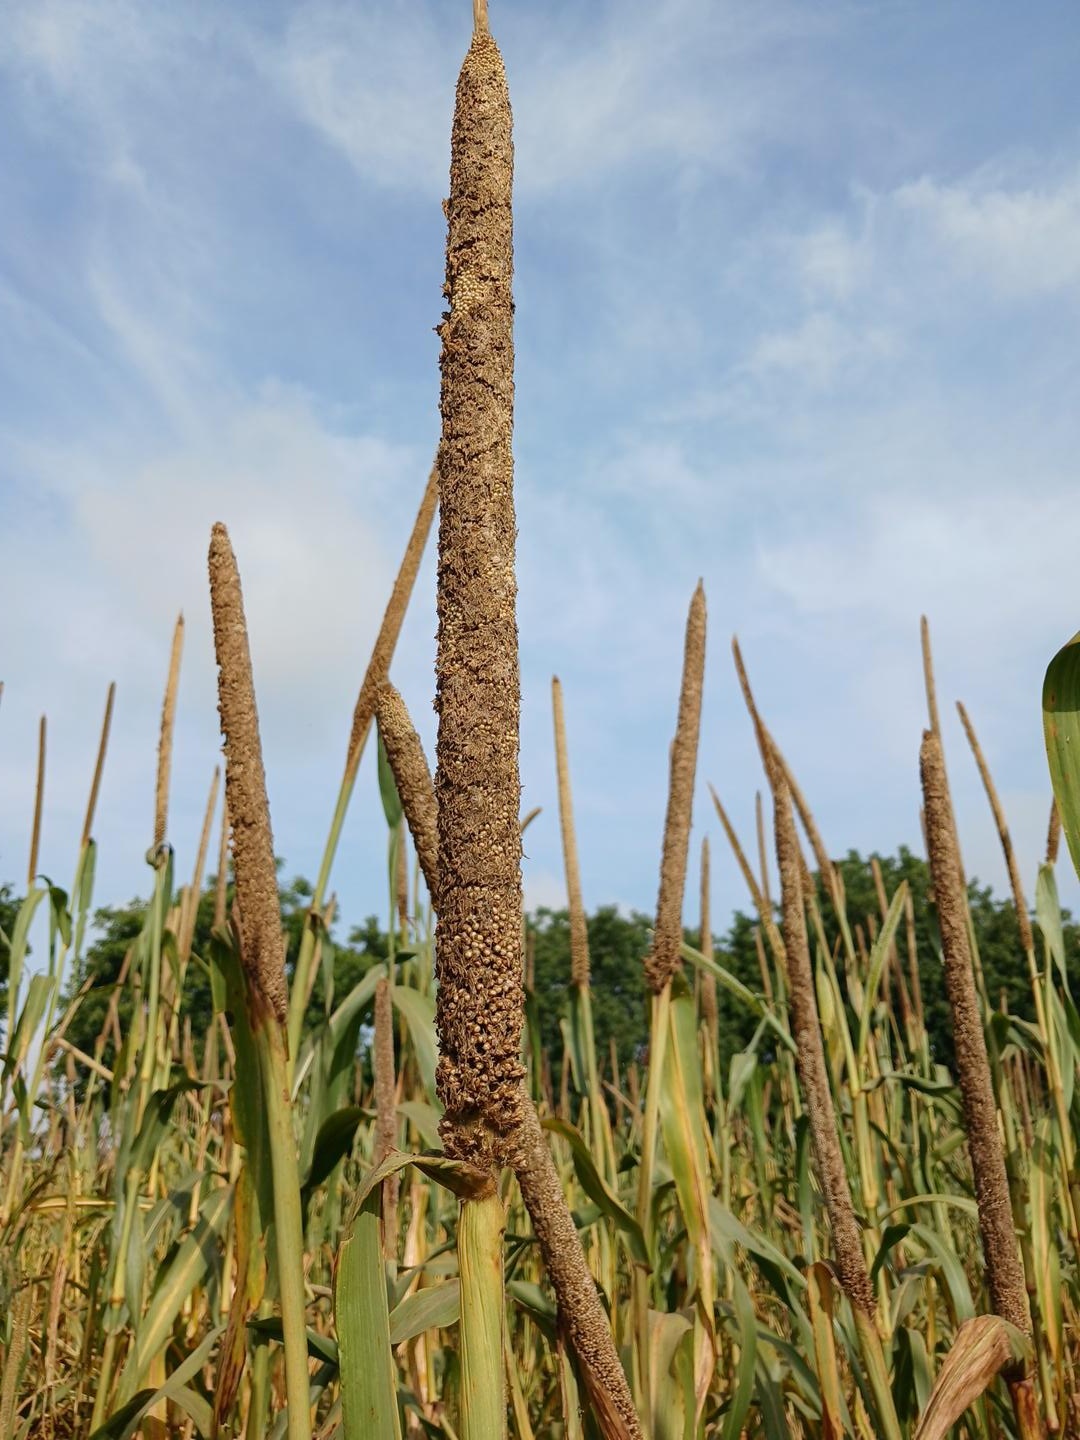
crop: pearl millet
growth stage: maturity
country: Senegal
